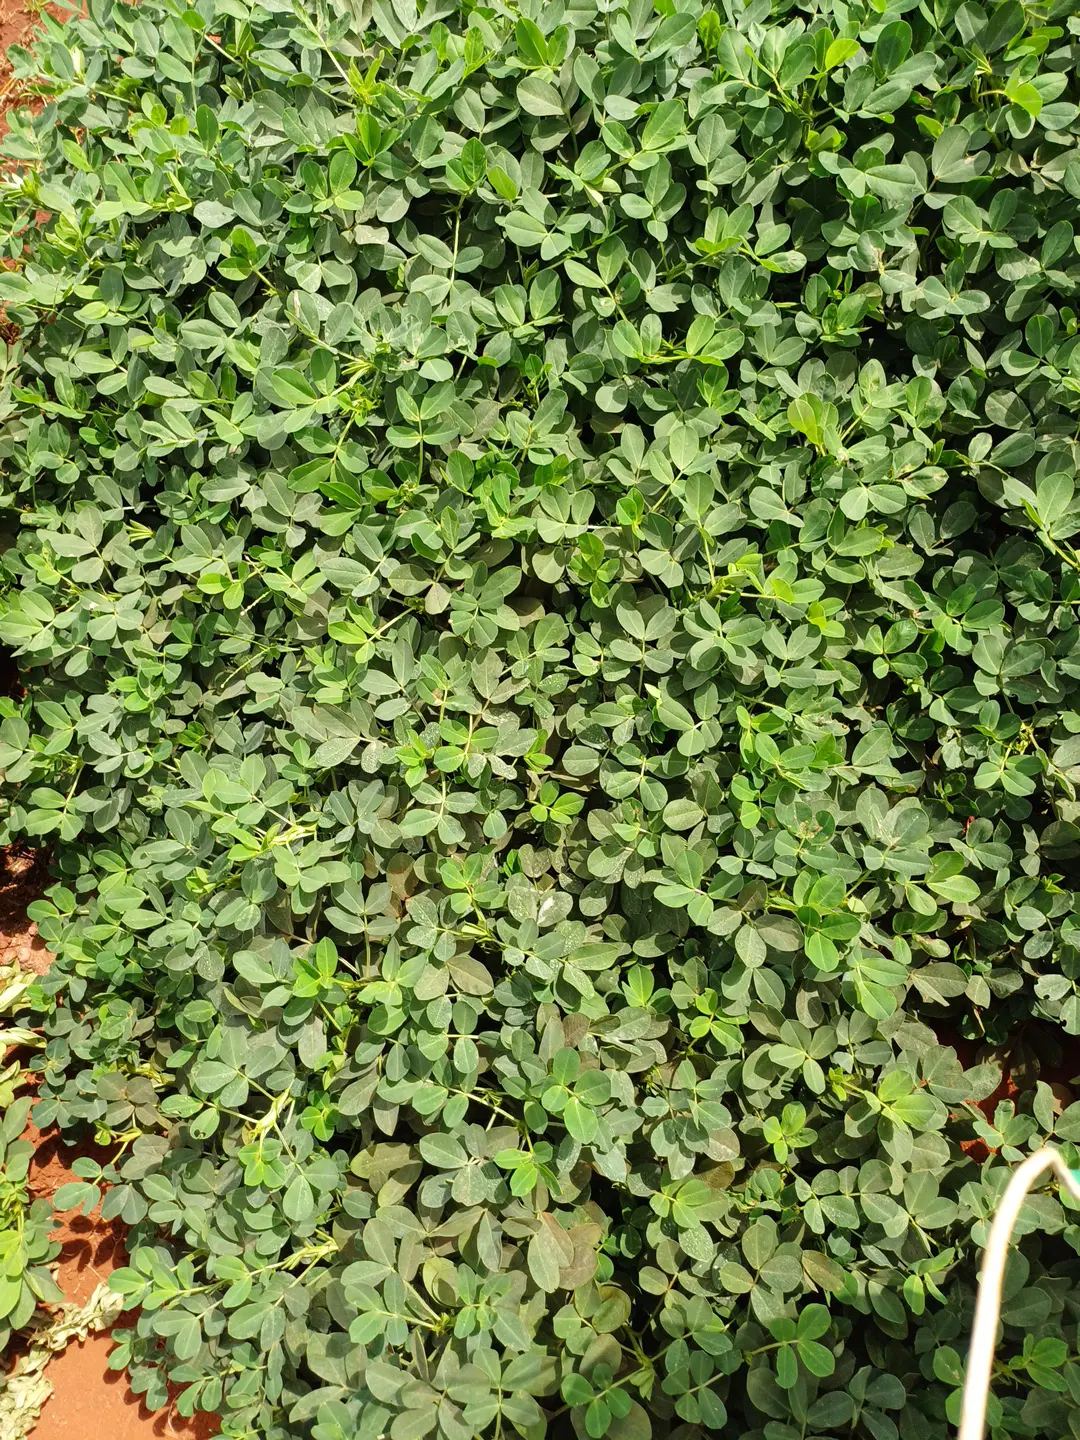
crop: groundnut
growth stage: pegging
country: Kenya
